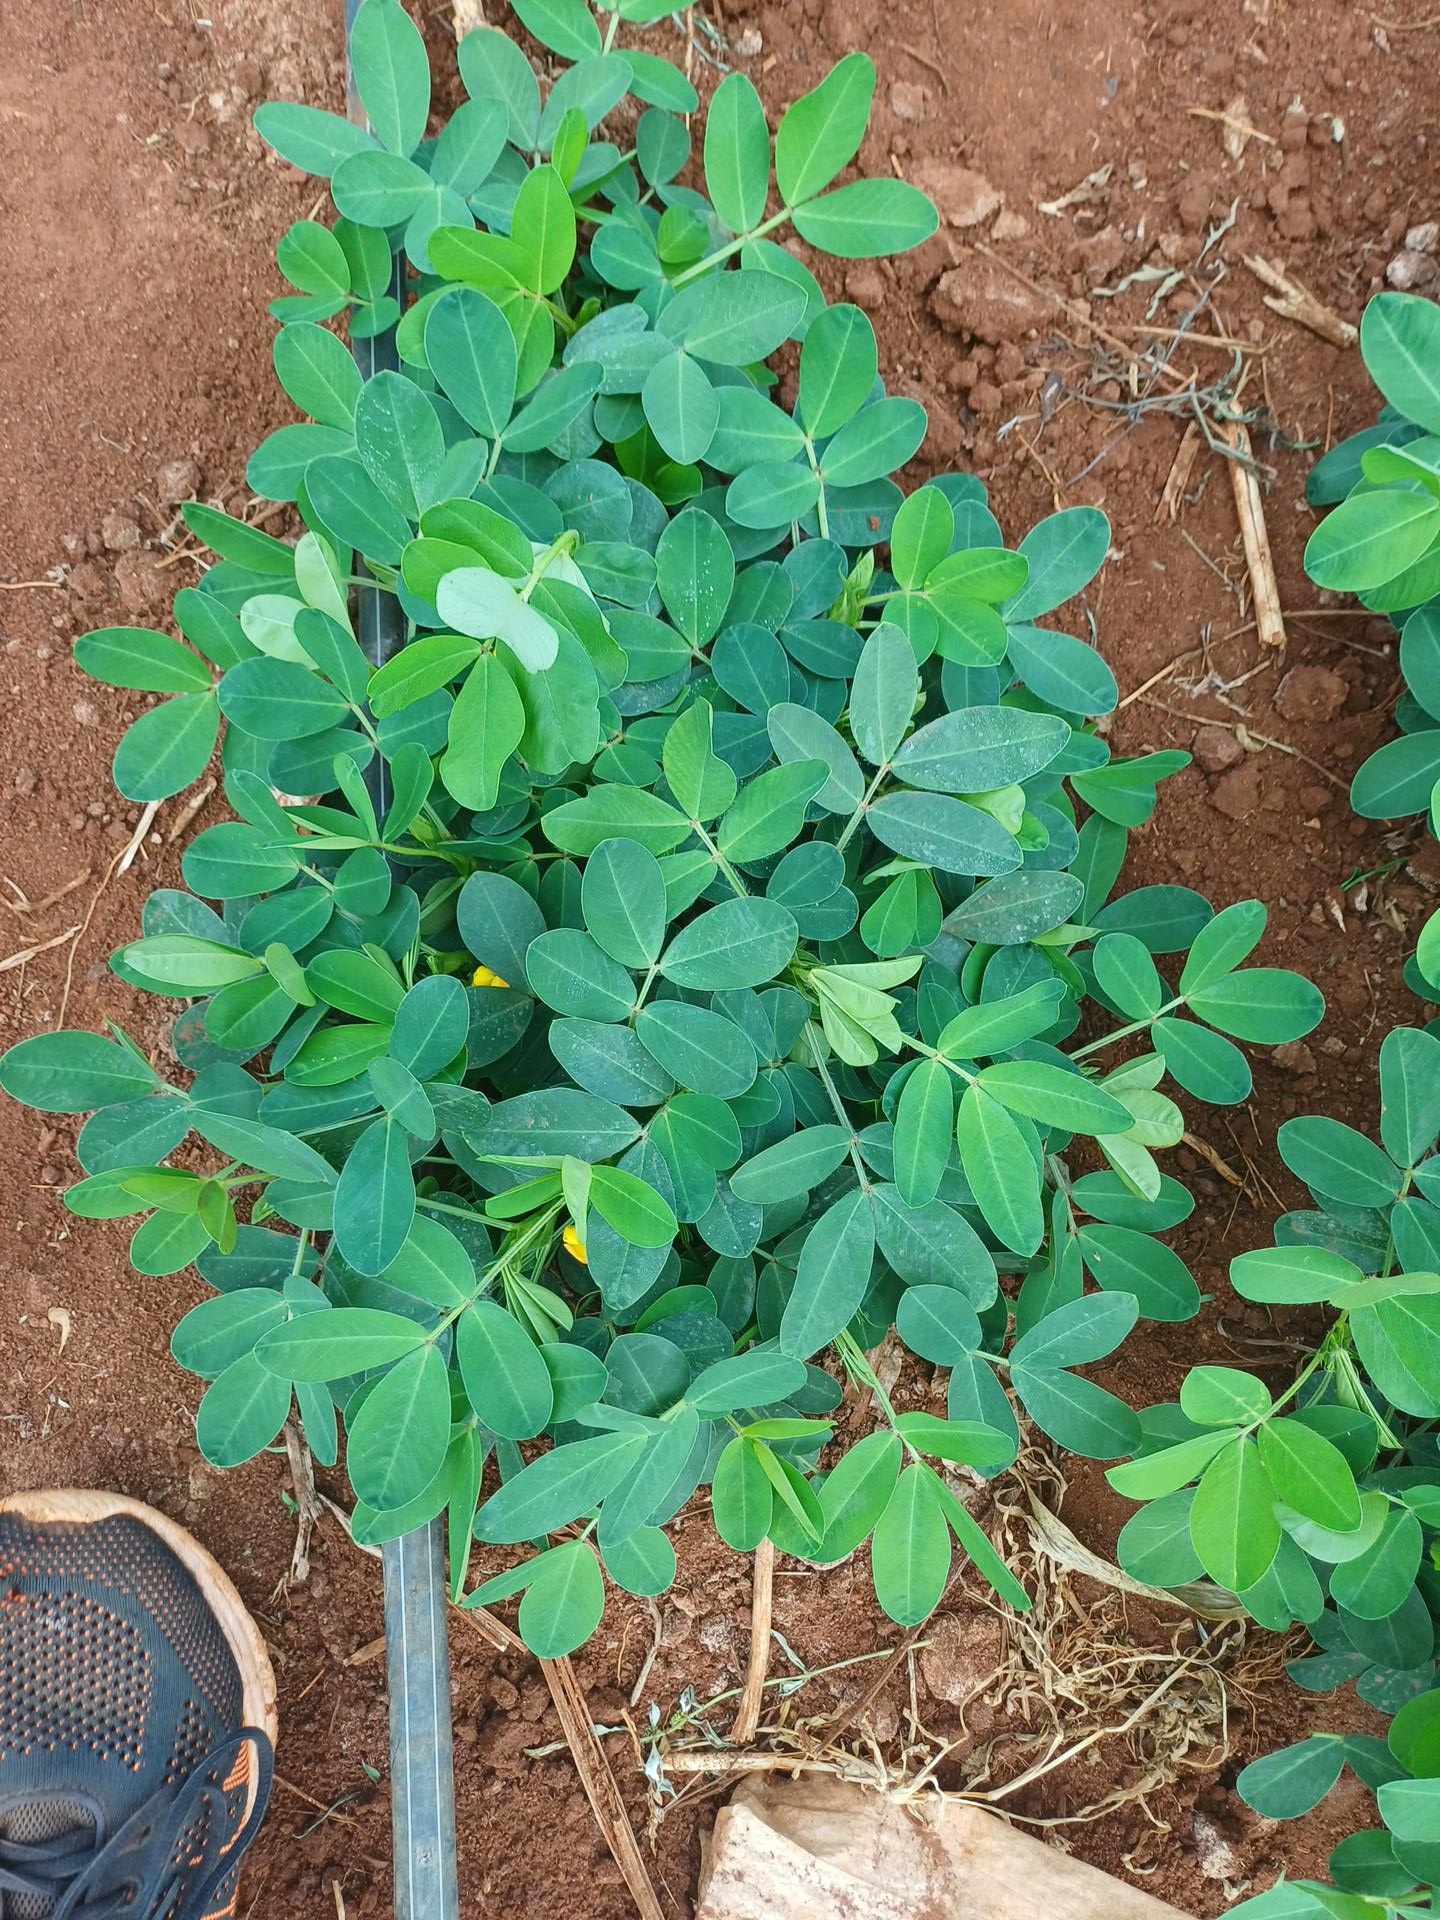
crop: groundnut
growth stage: flowering
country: Kenya
